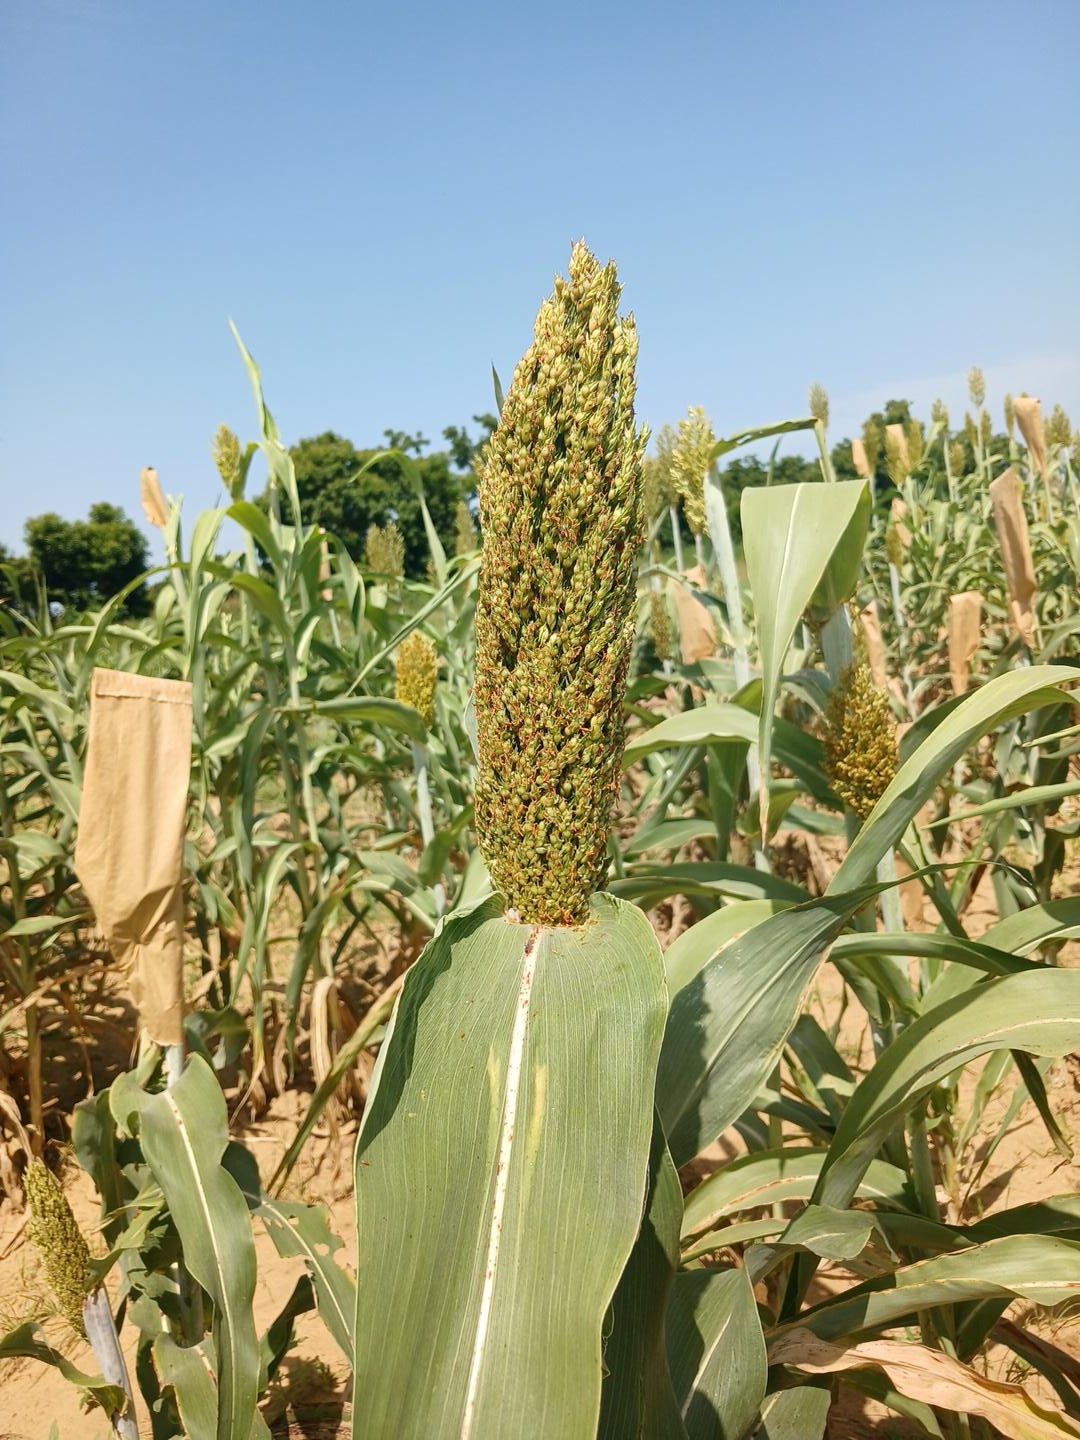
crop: sorghum
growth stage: filling grain
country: Senegal
